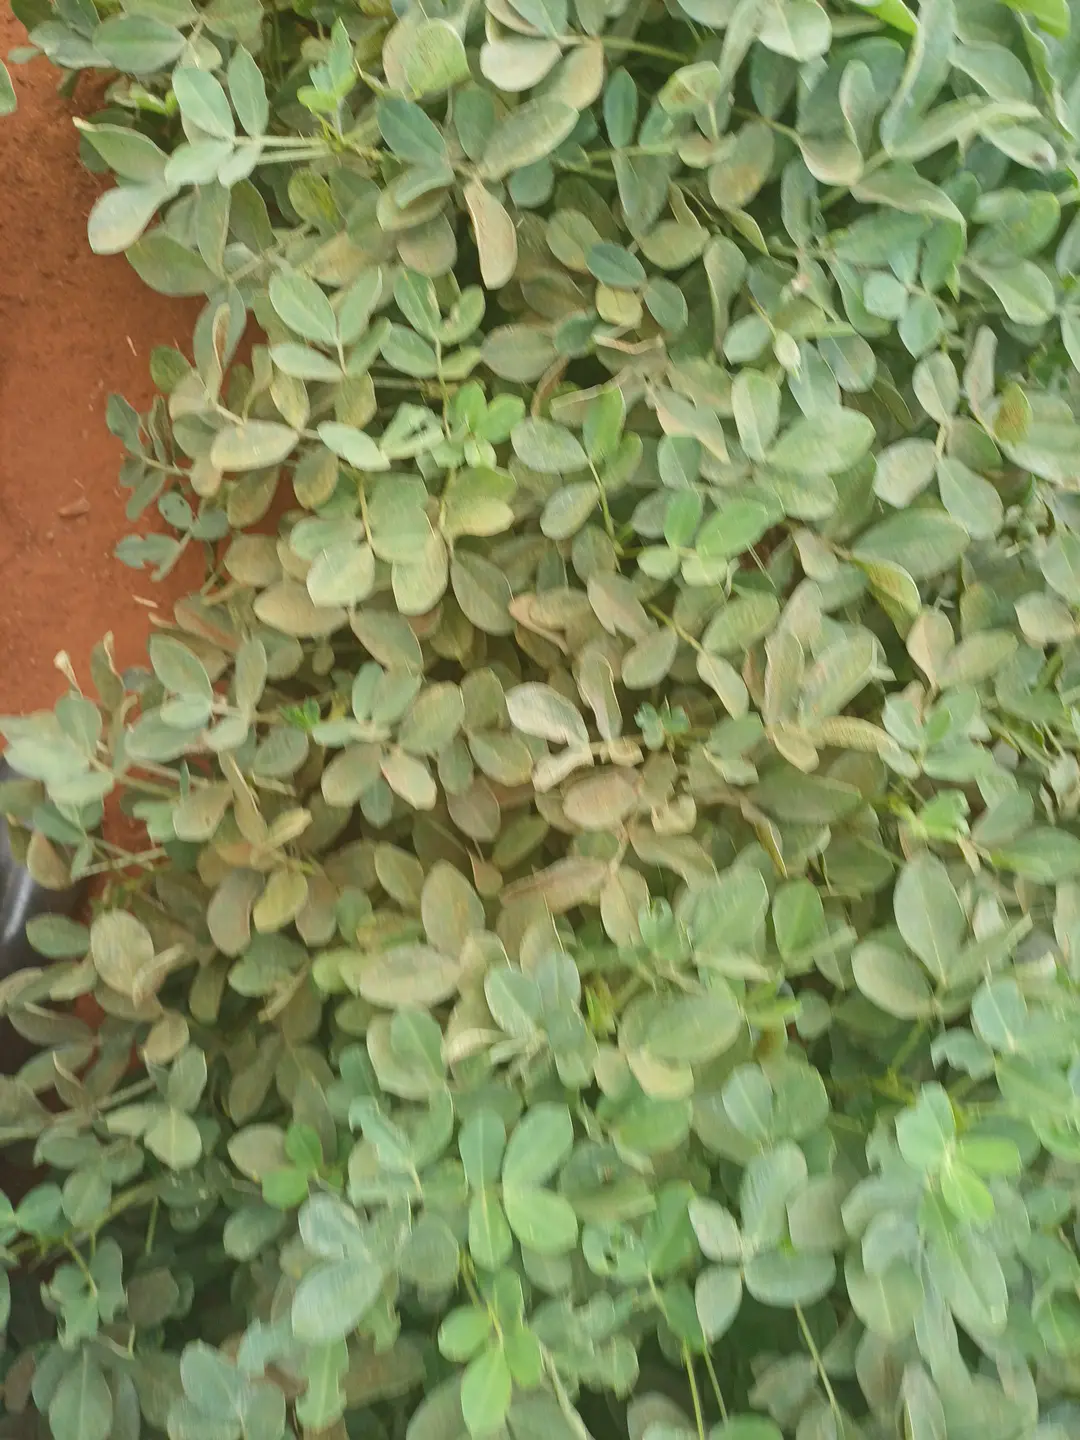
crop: groundnut
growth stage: pegging
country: Kenya
